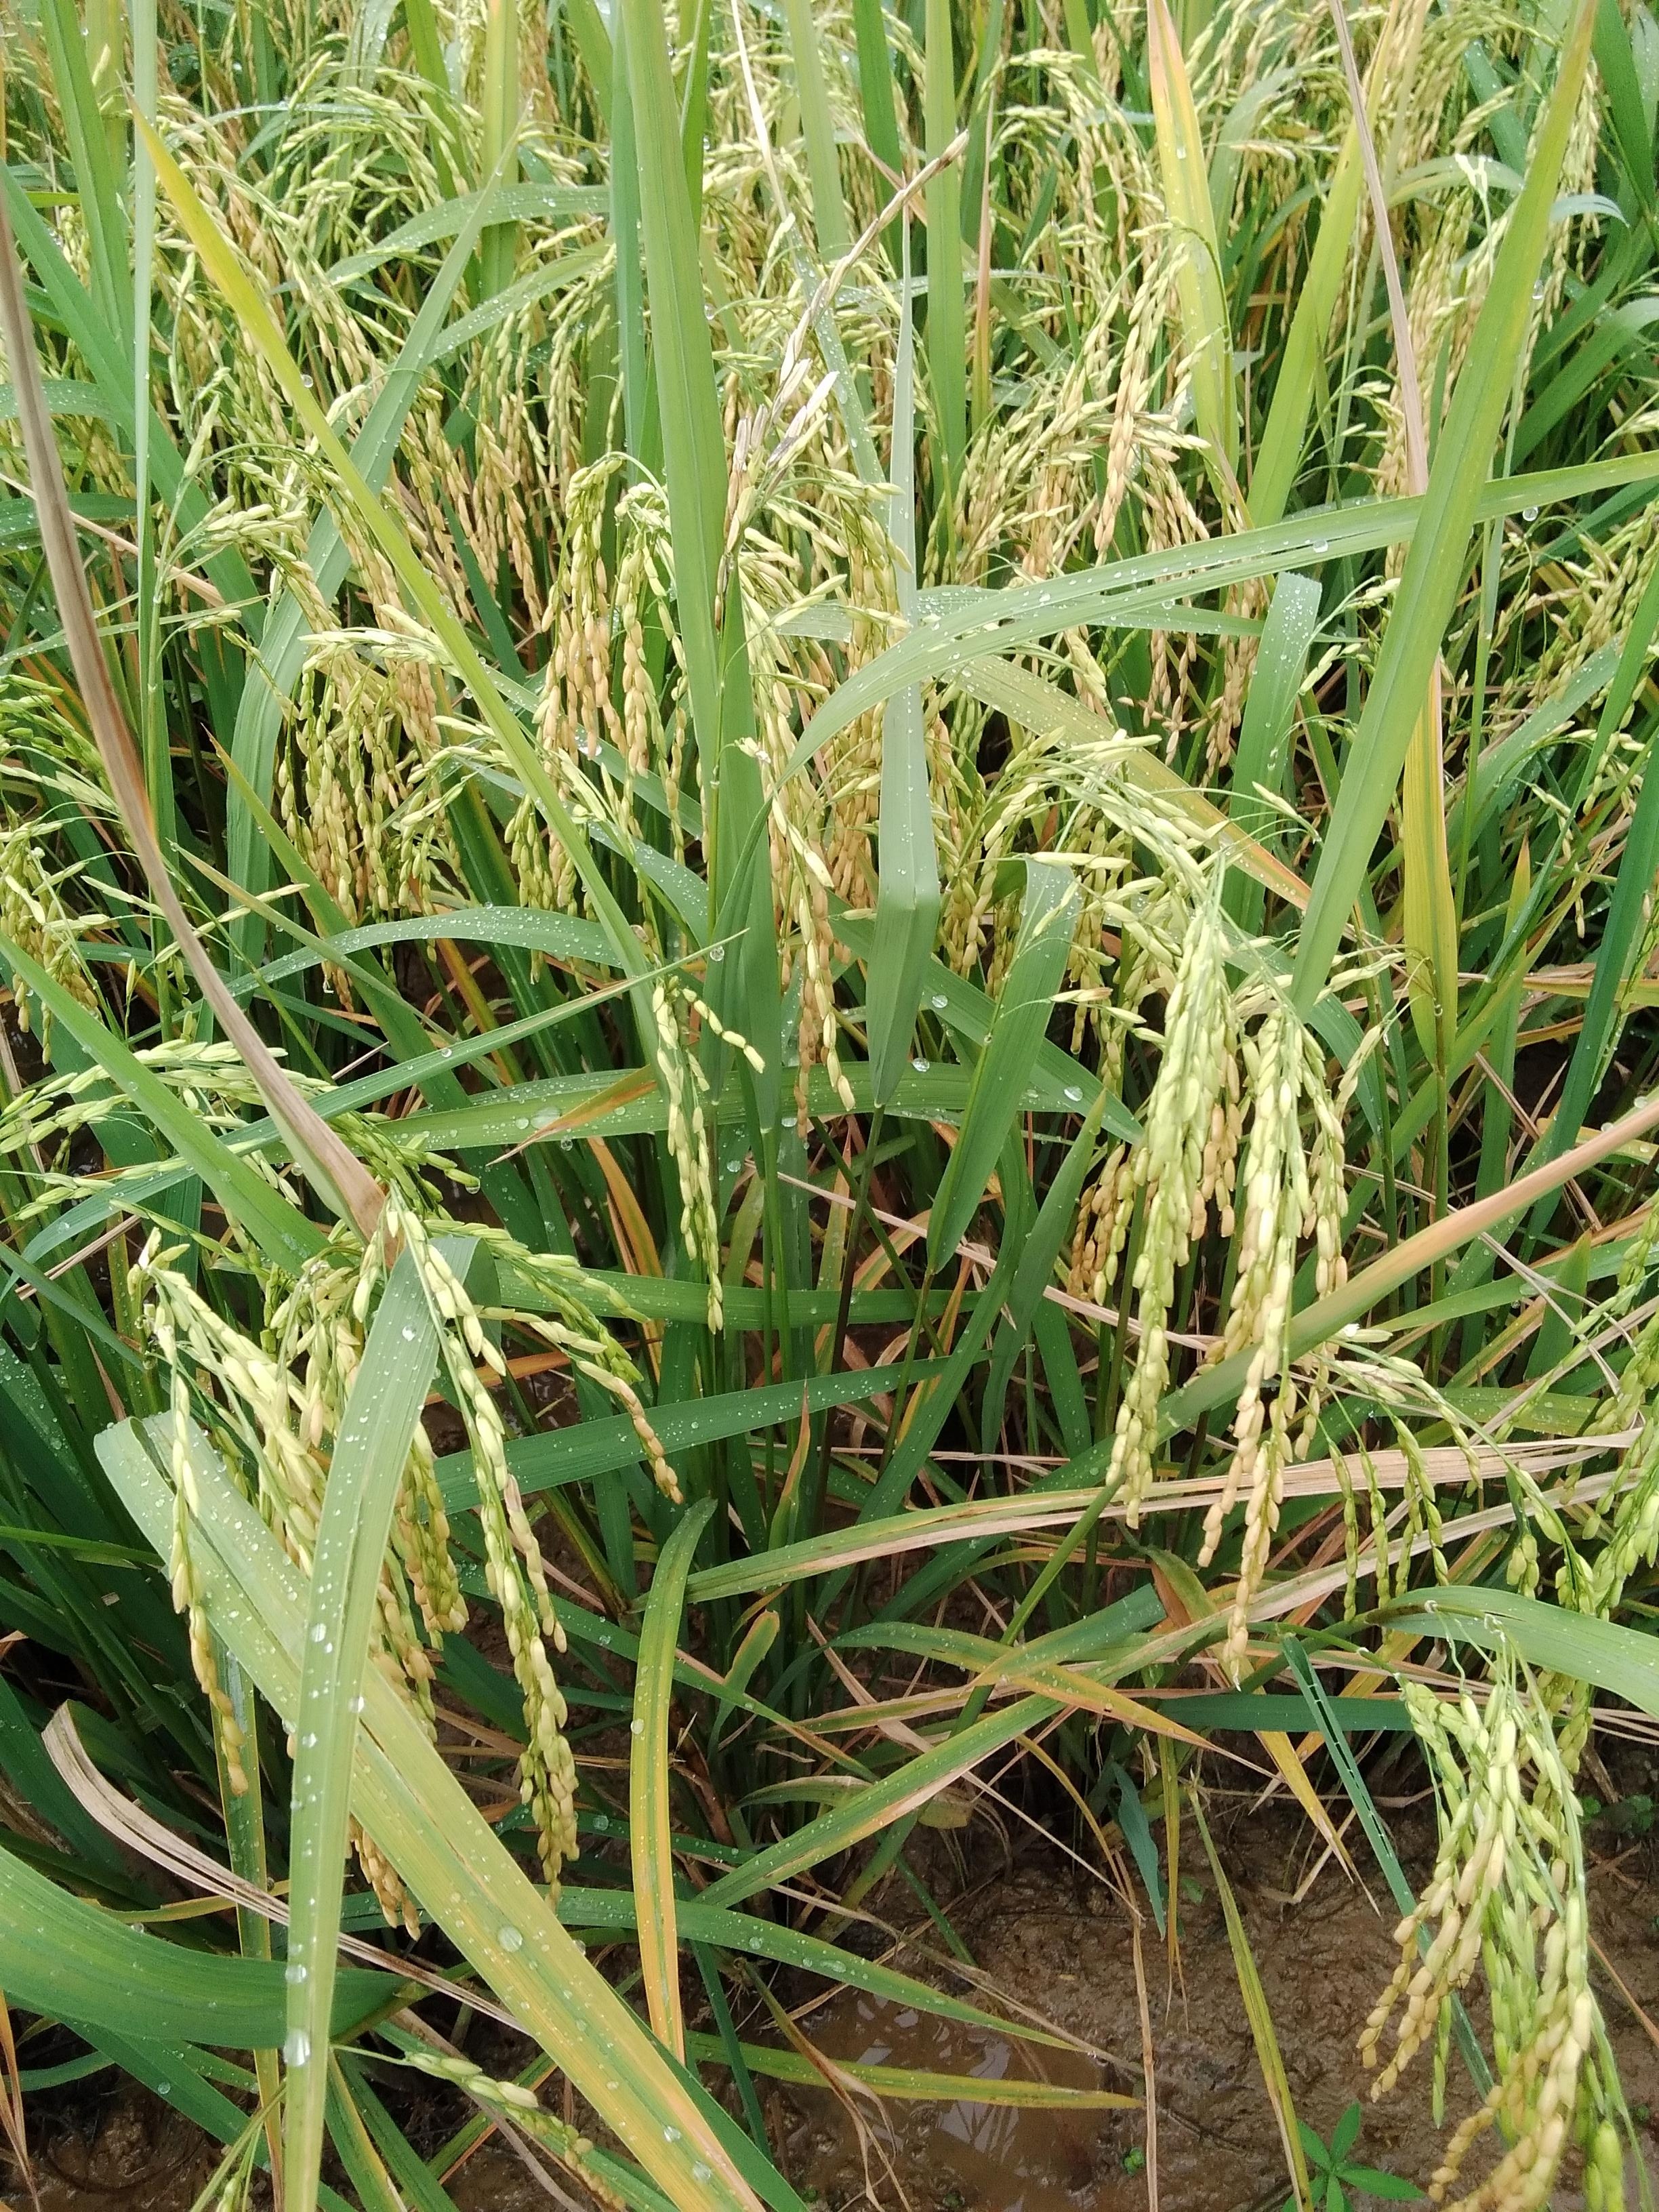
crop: rice
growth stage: ripening
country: Nigeria
